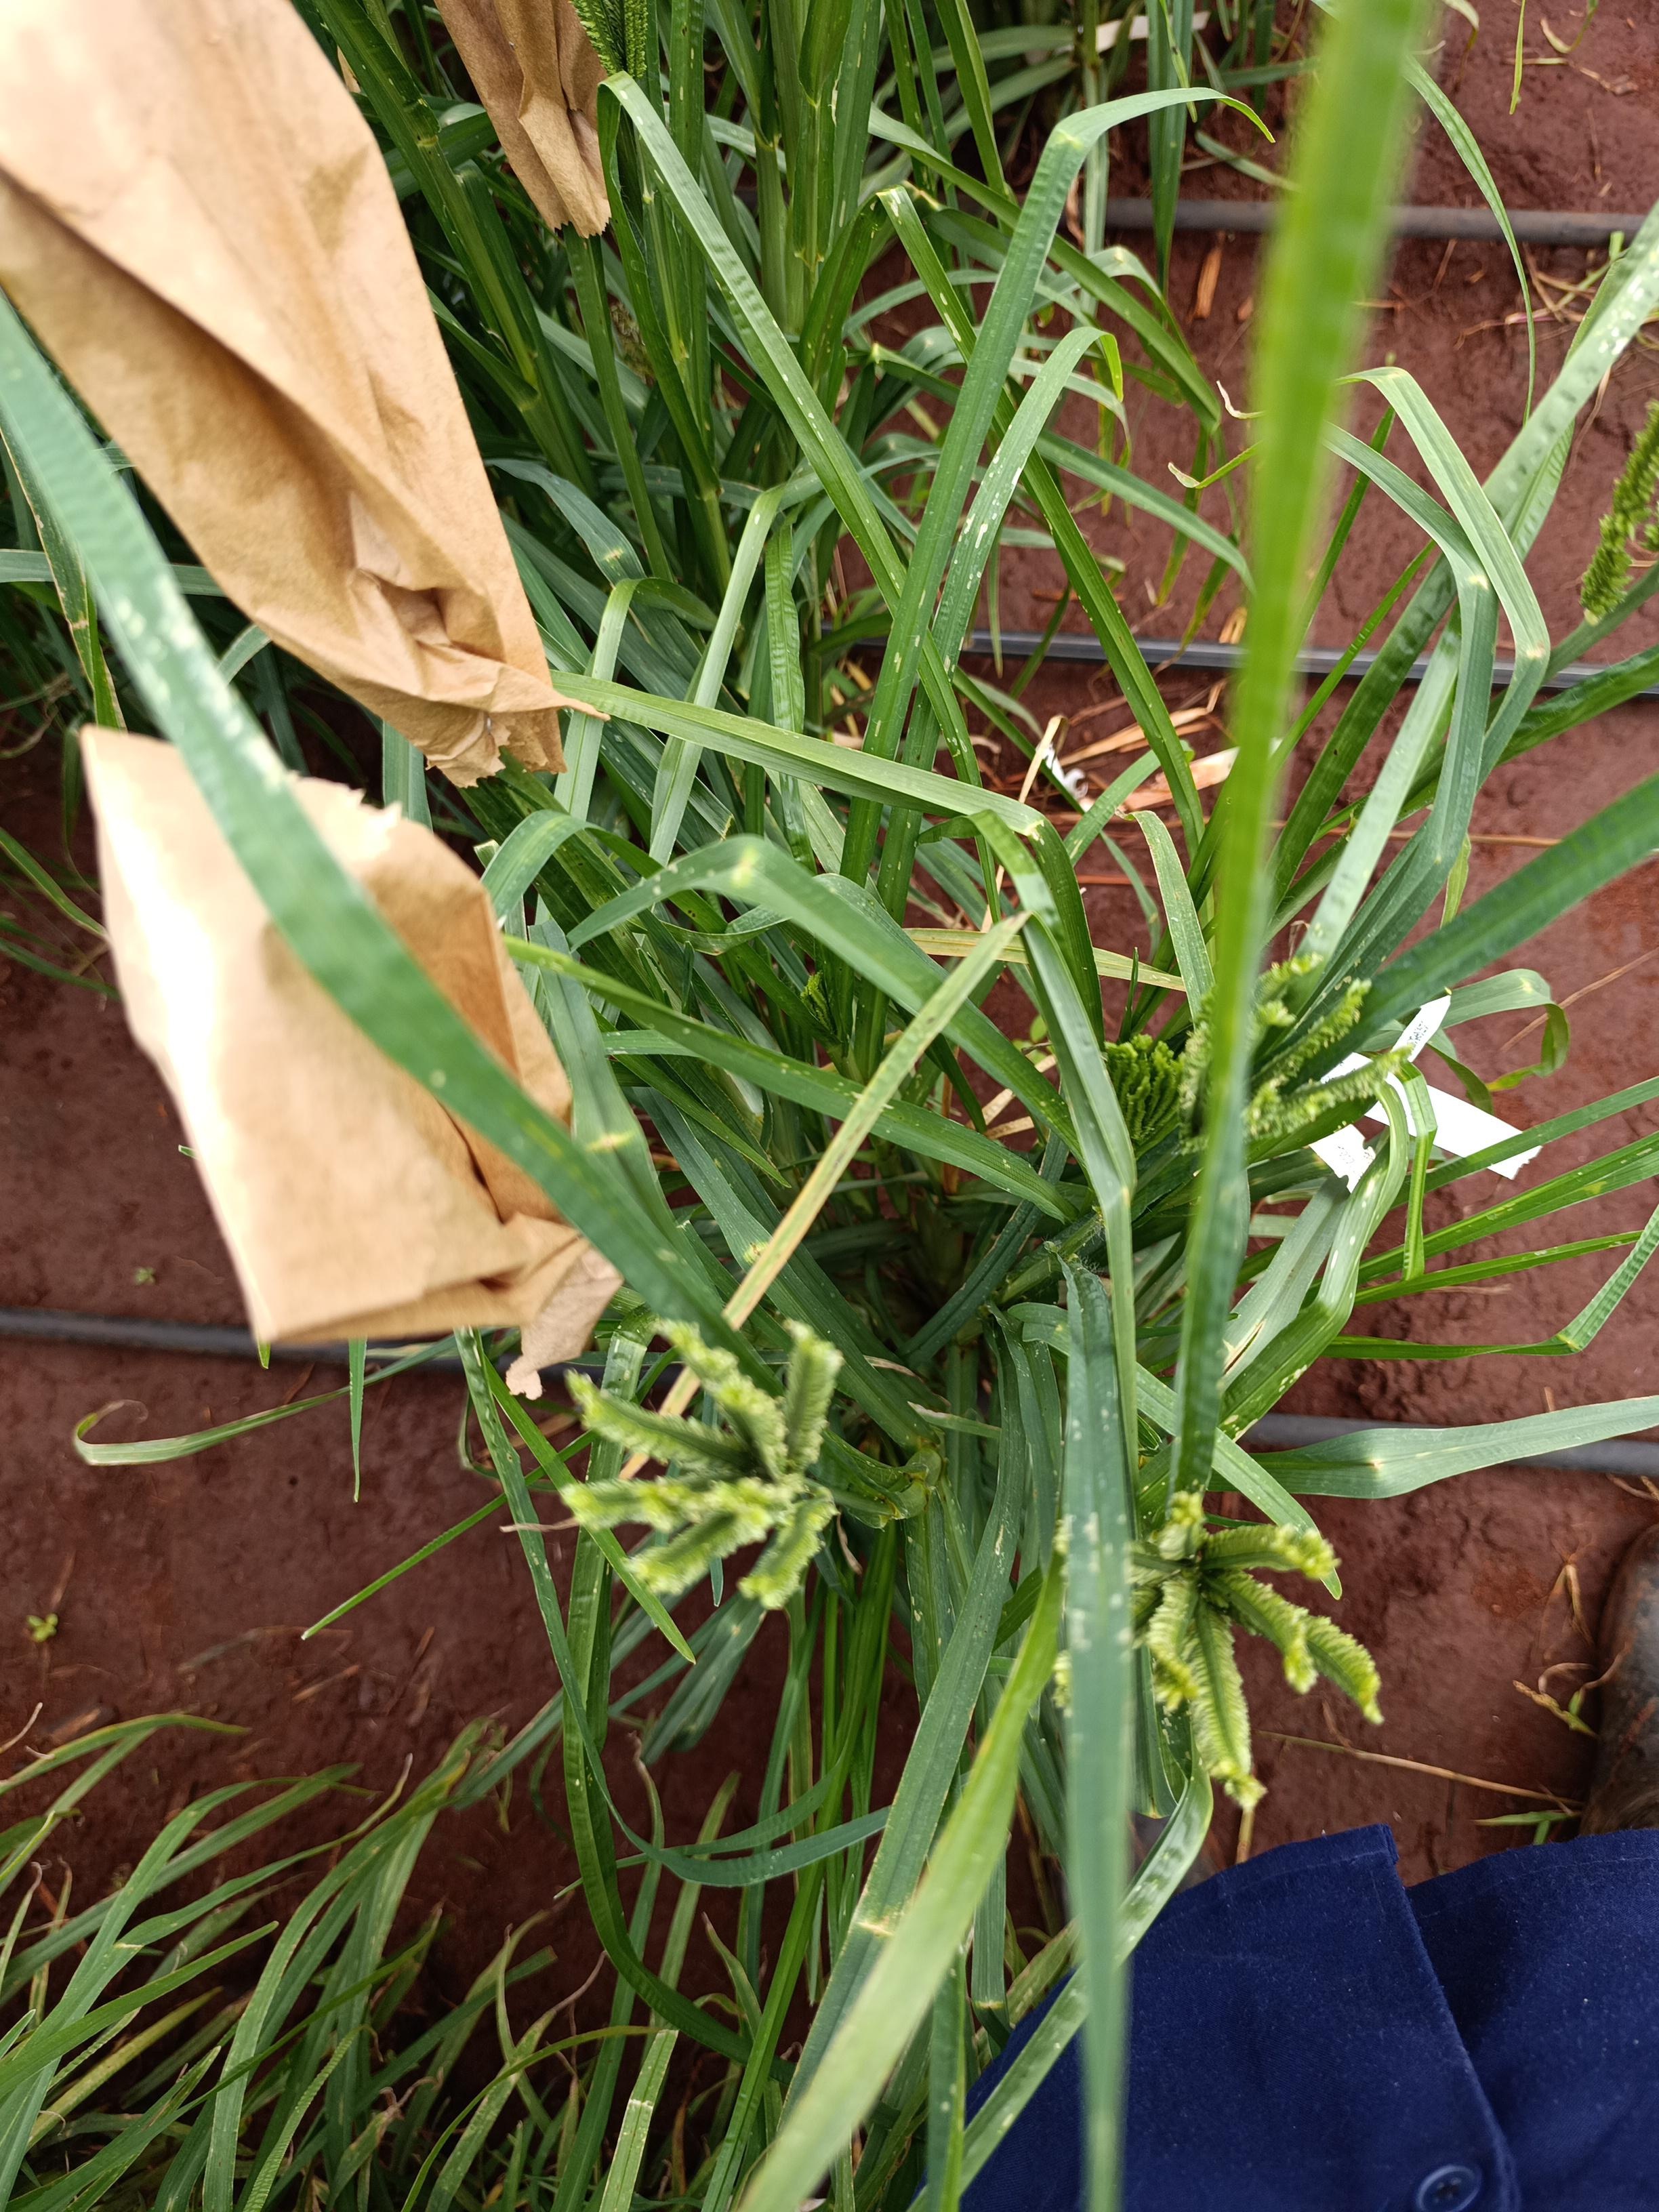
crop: finger millet
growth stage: flowering
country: Kenya
